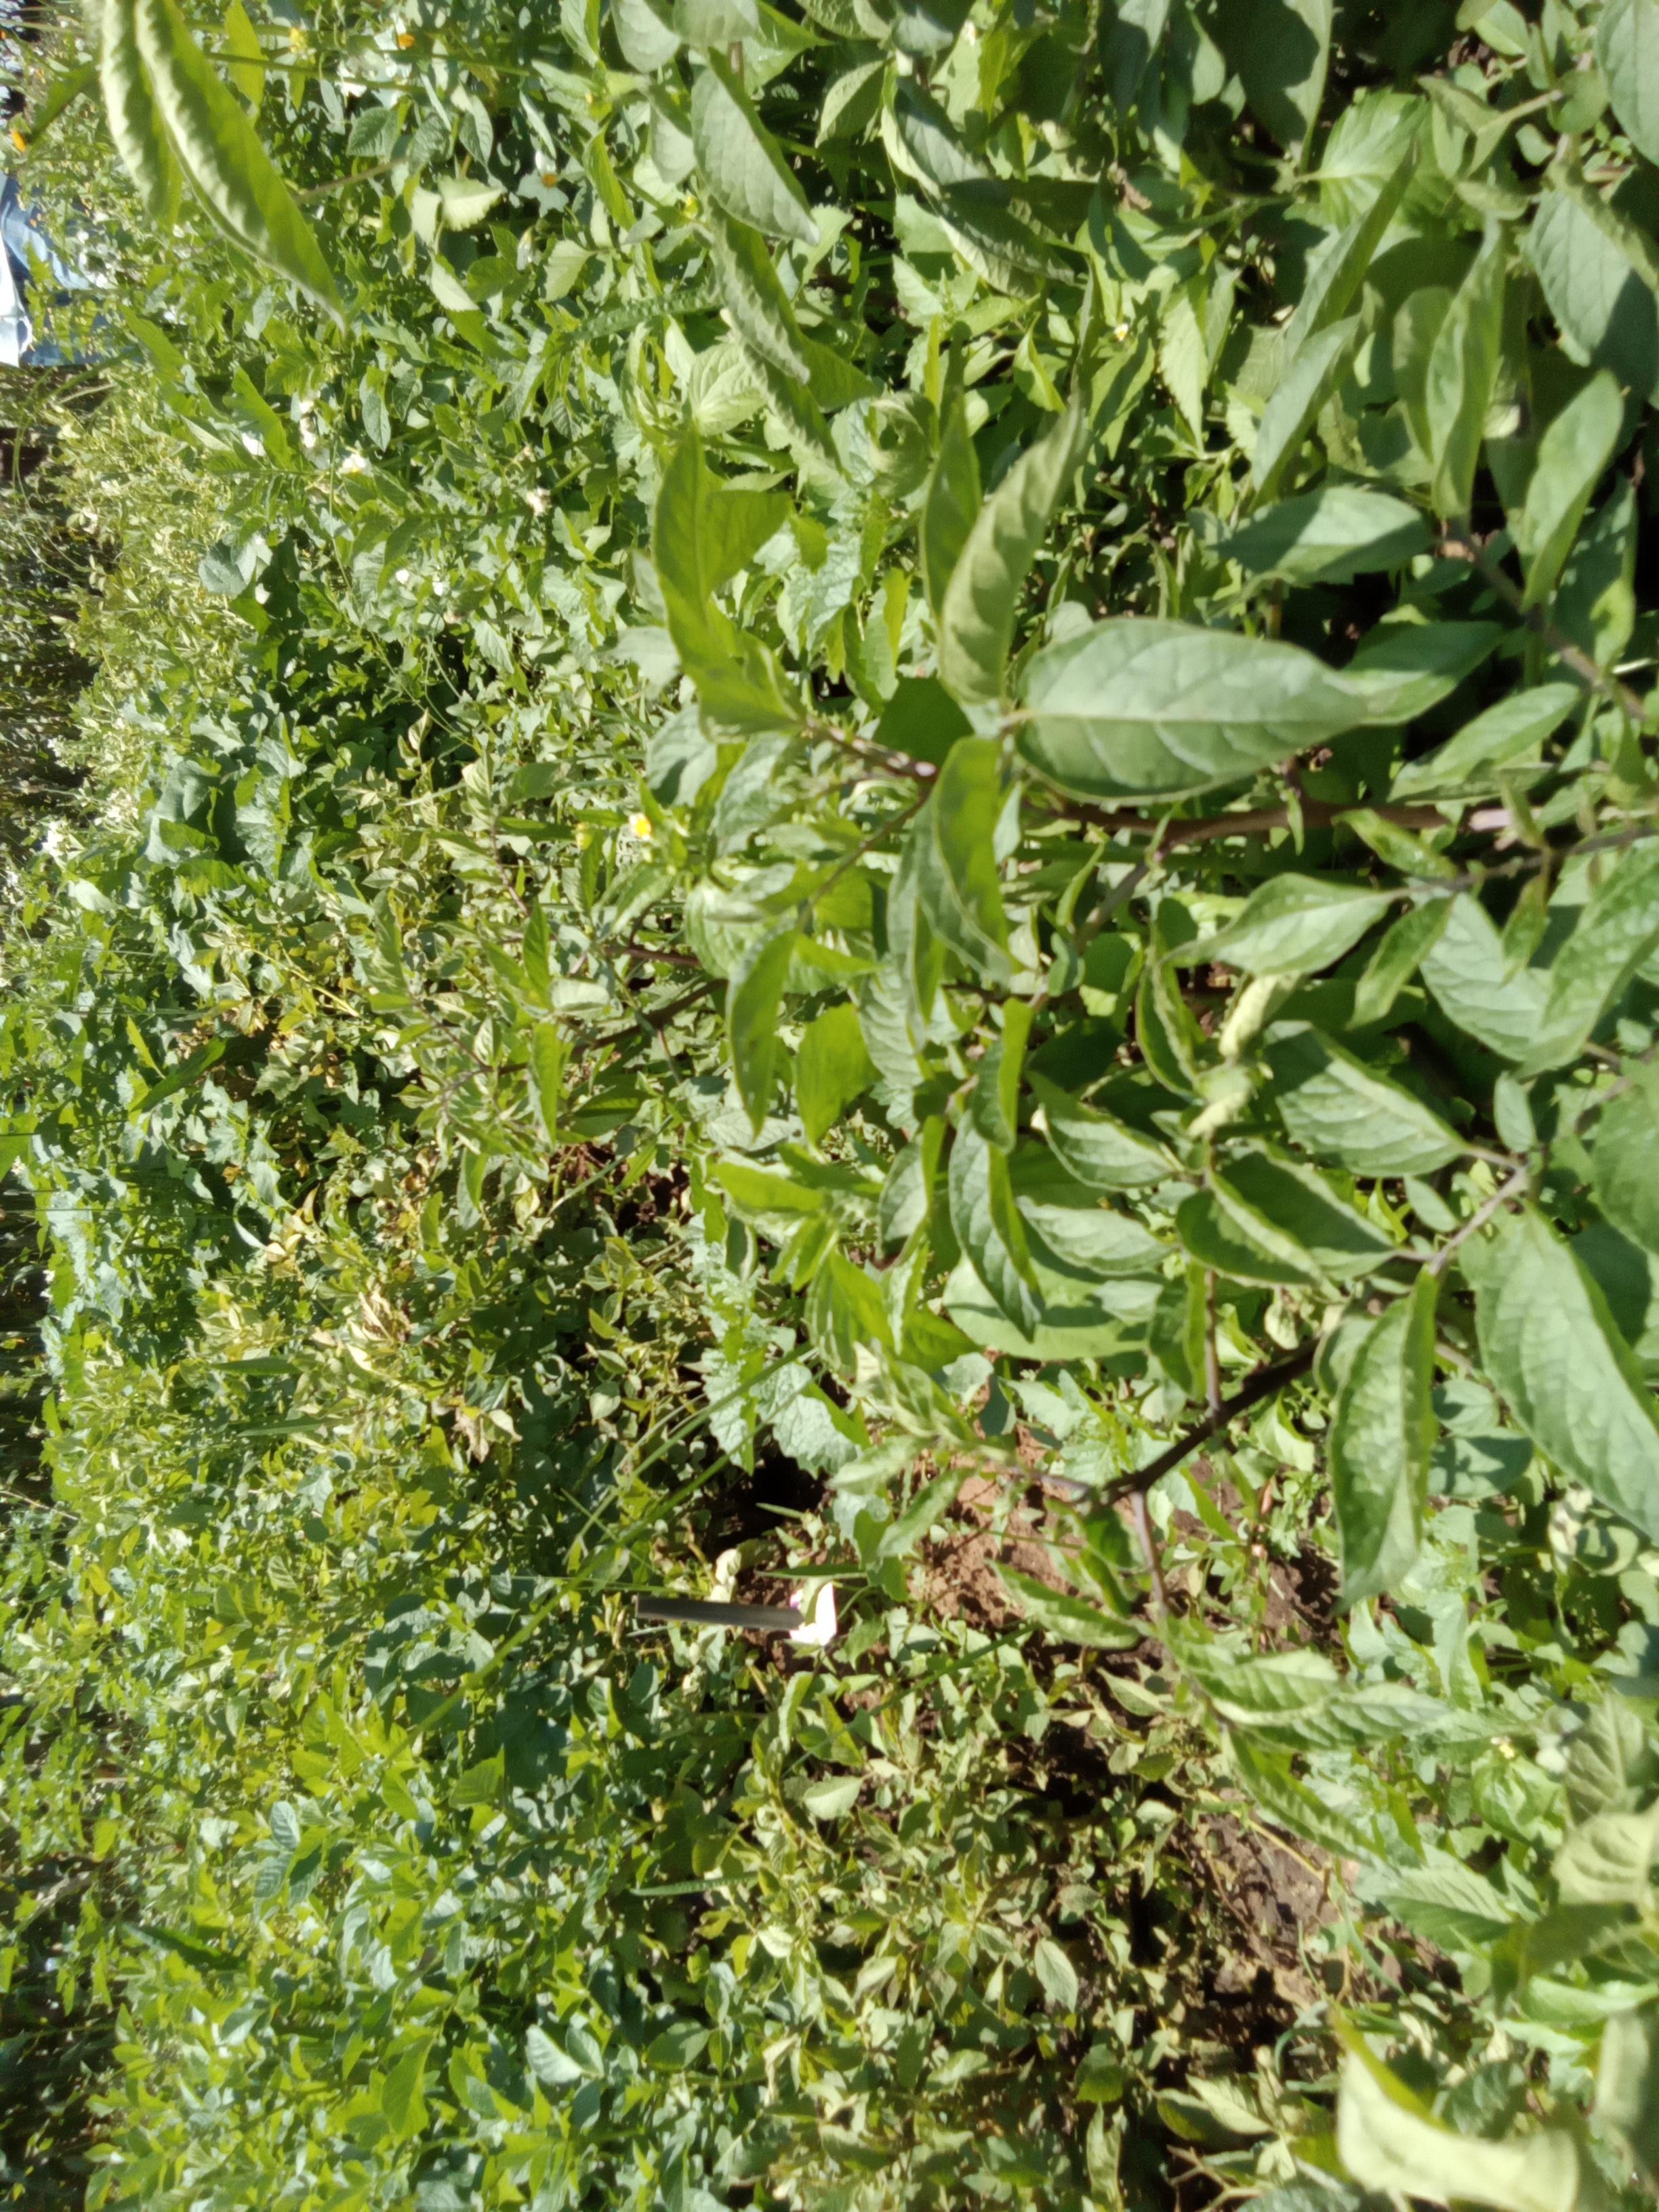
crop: potato
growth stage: vegetative
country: Kenya
